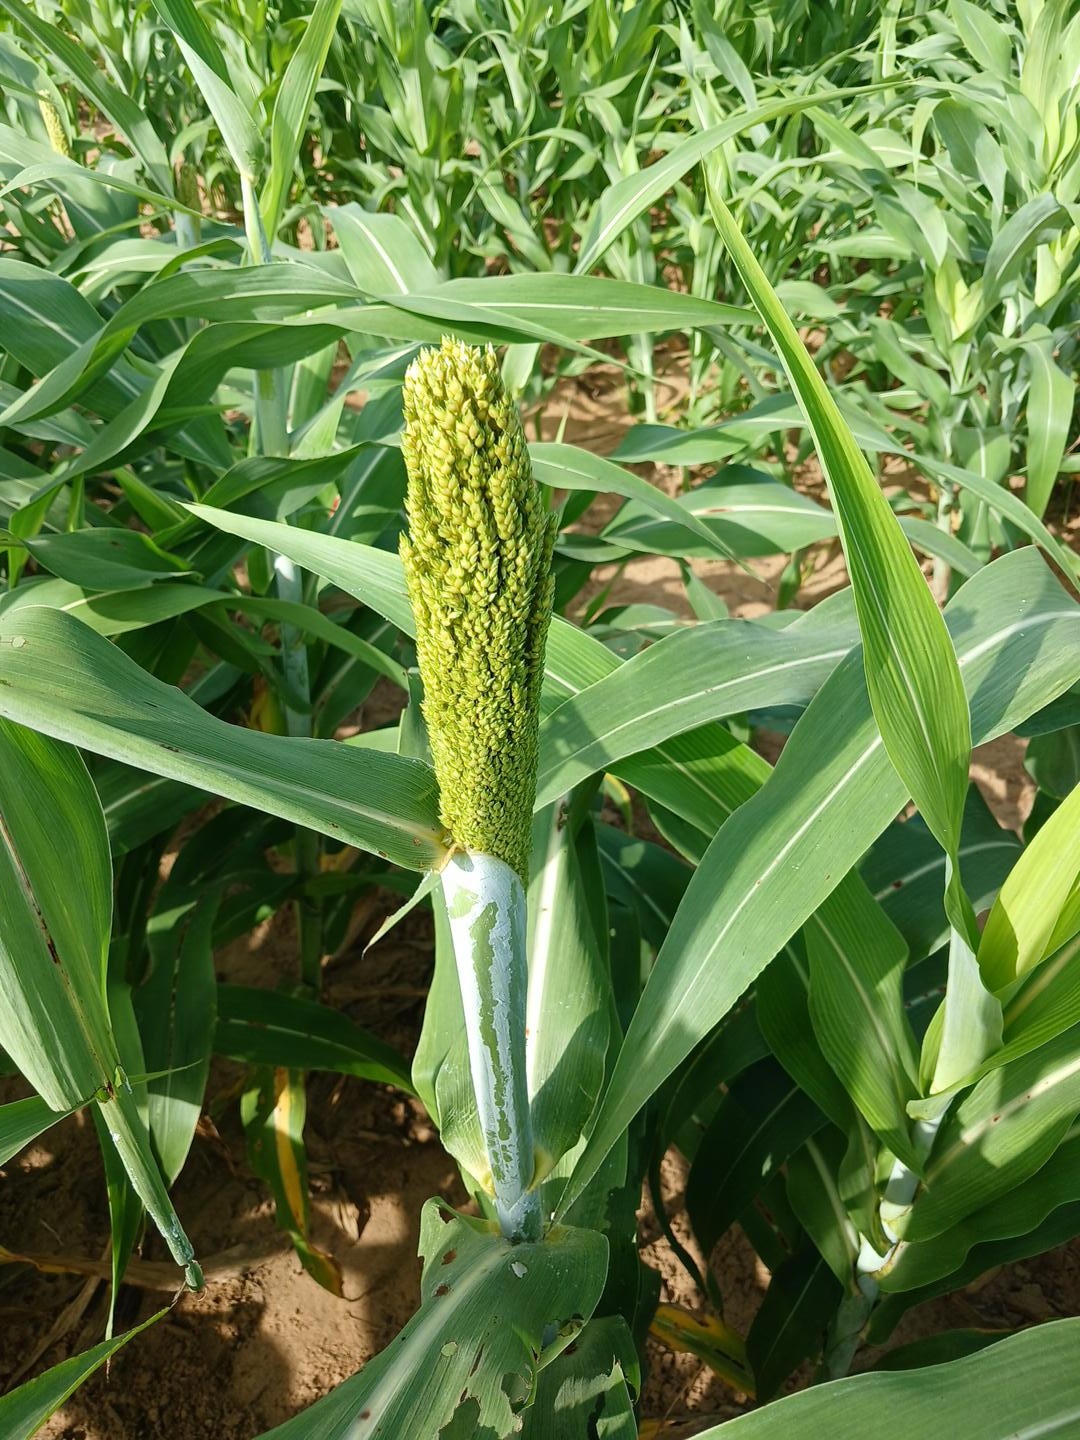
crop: sorghum
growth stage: heading tuber
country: Senegal
